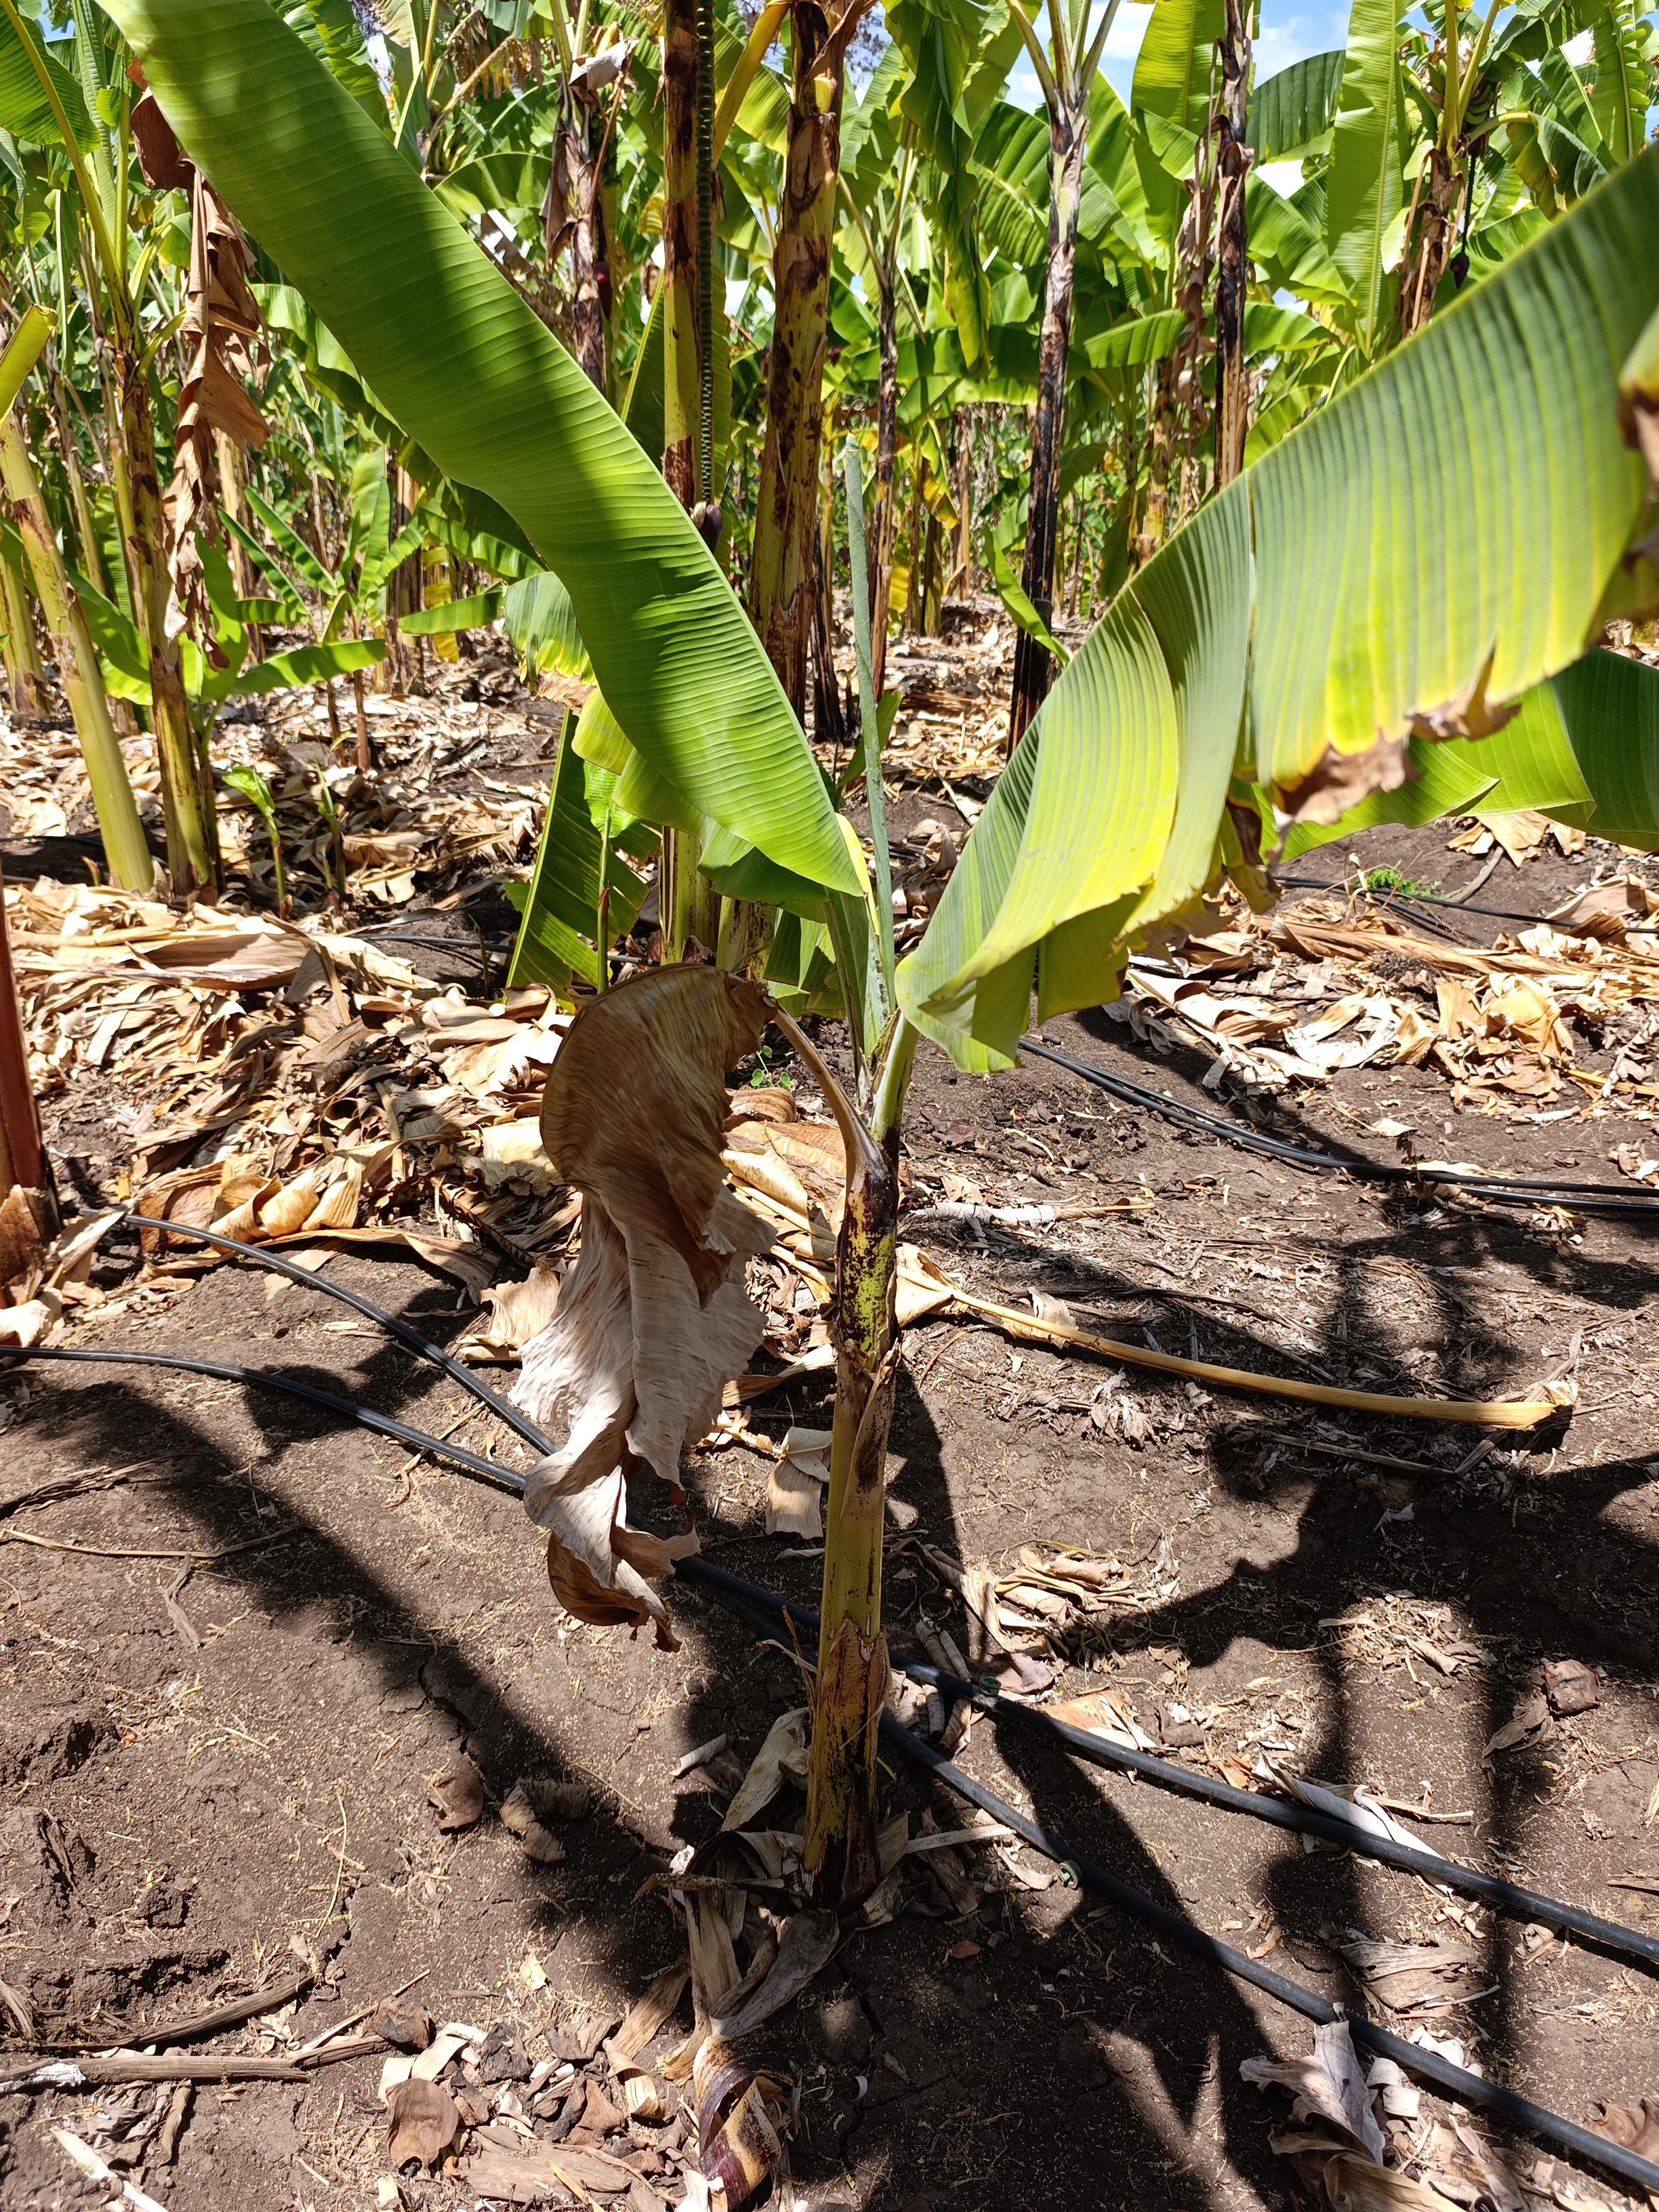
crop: banana
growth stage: vegetative
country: Tanzania
